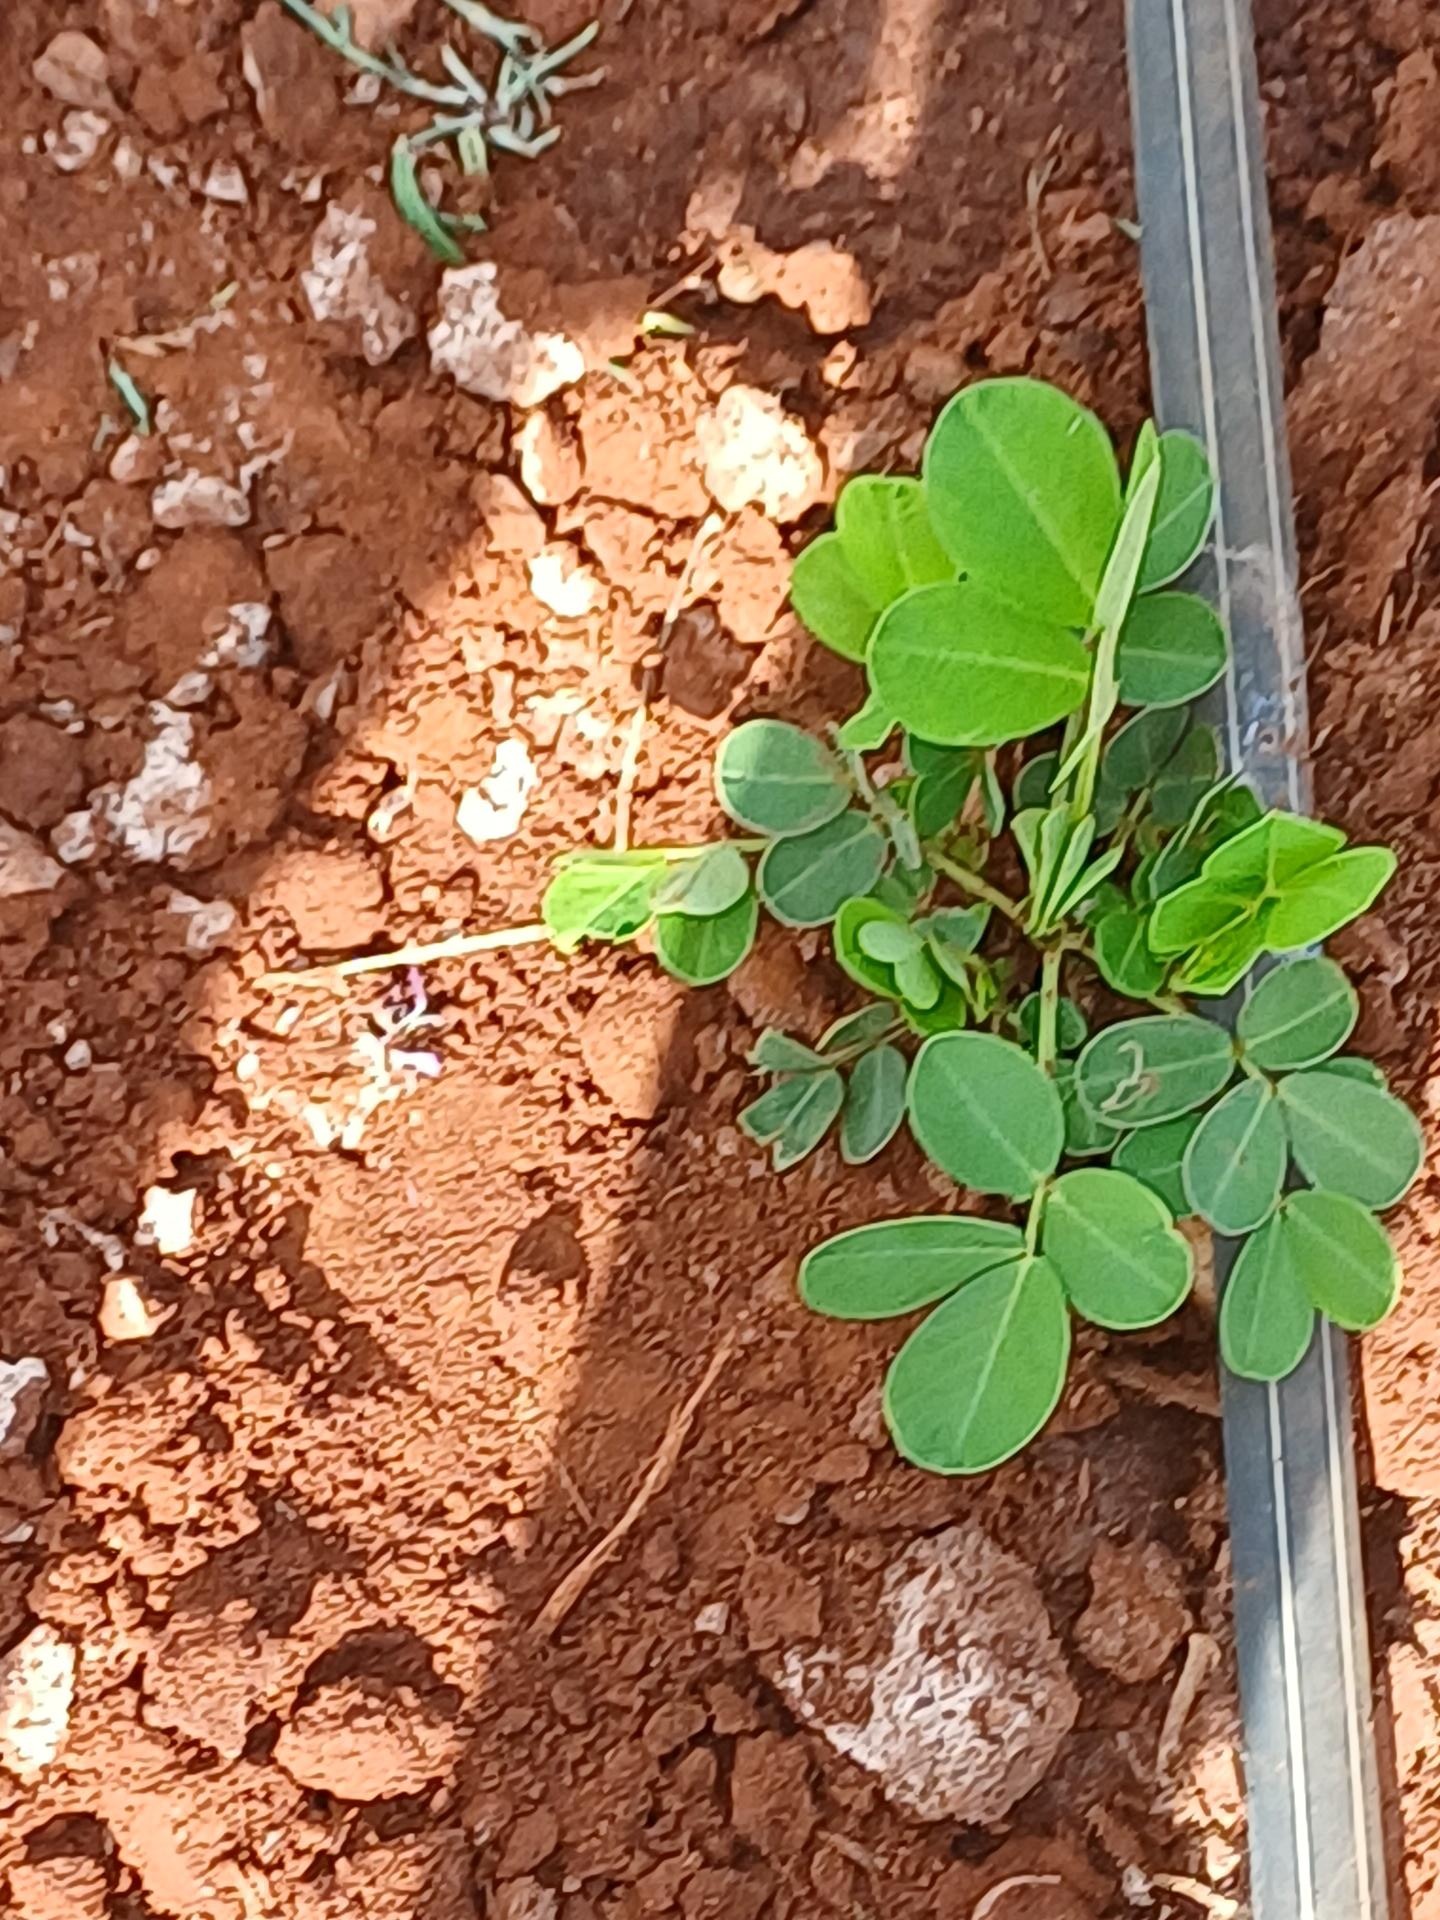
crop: groundnut
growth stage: vegetative
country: Kenya
